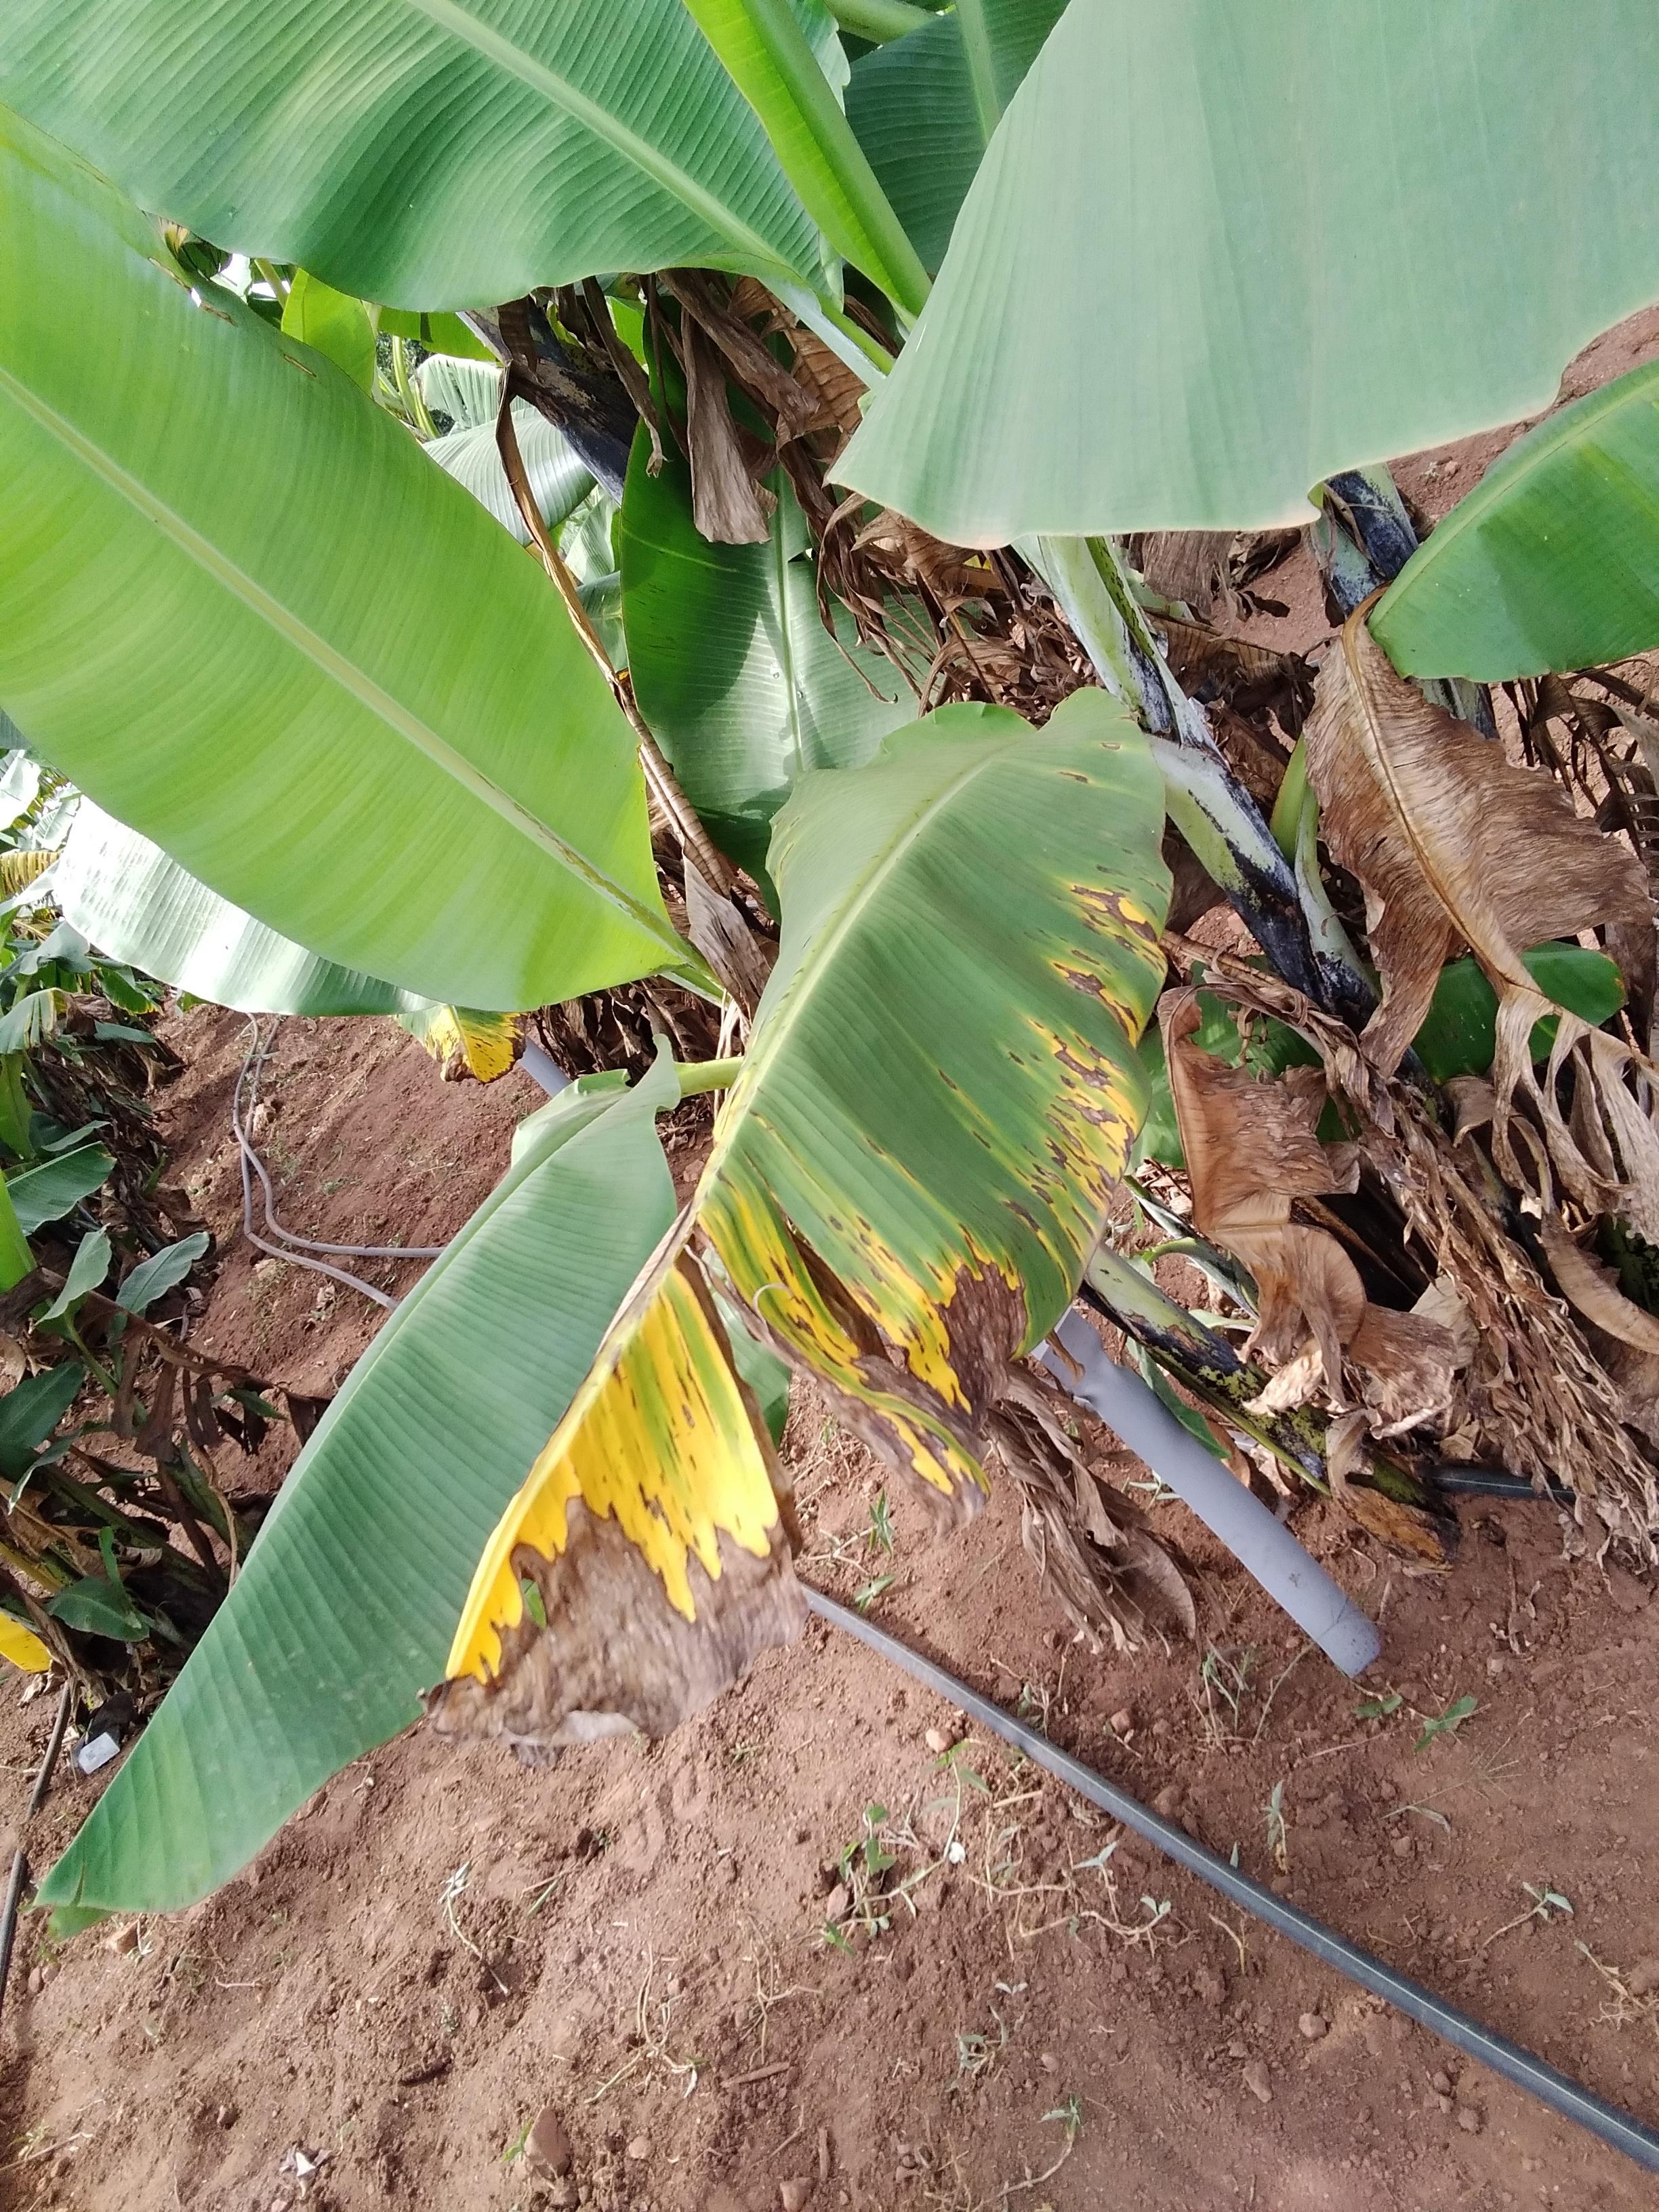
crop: banana
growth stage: vegetative
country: Uganda
